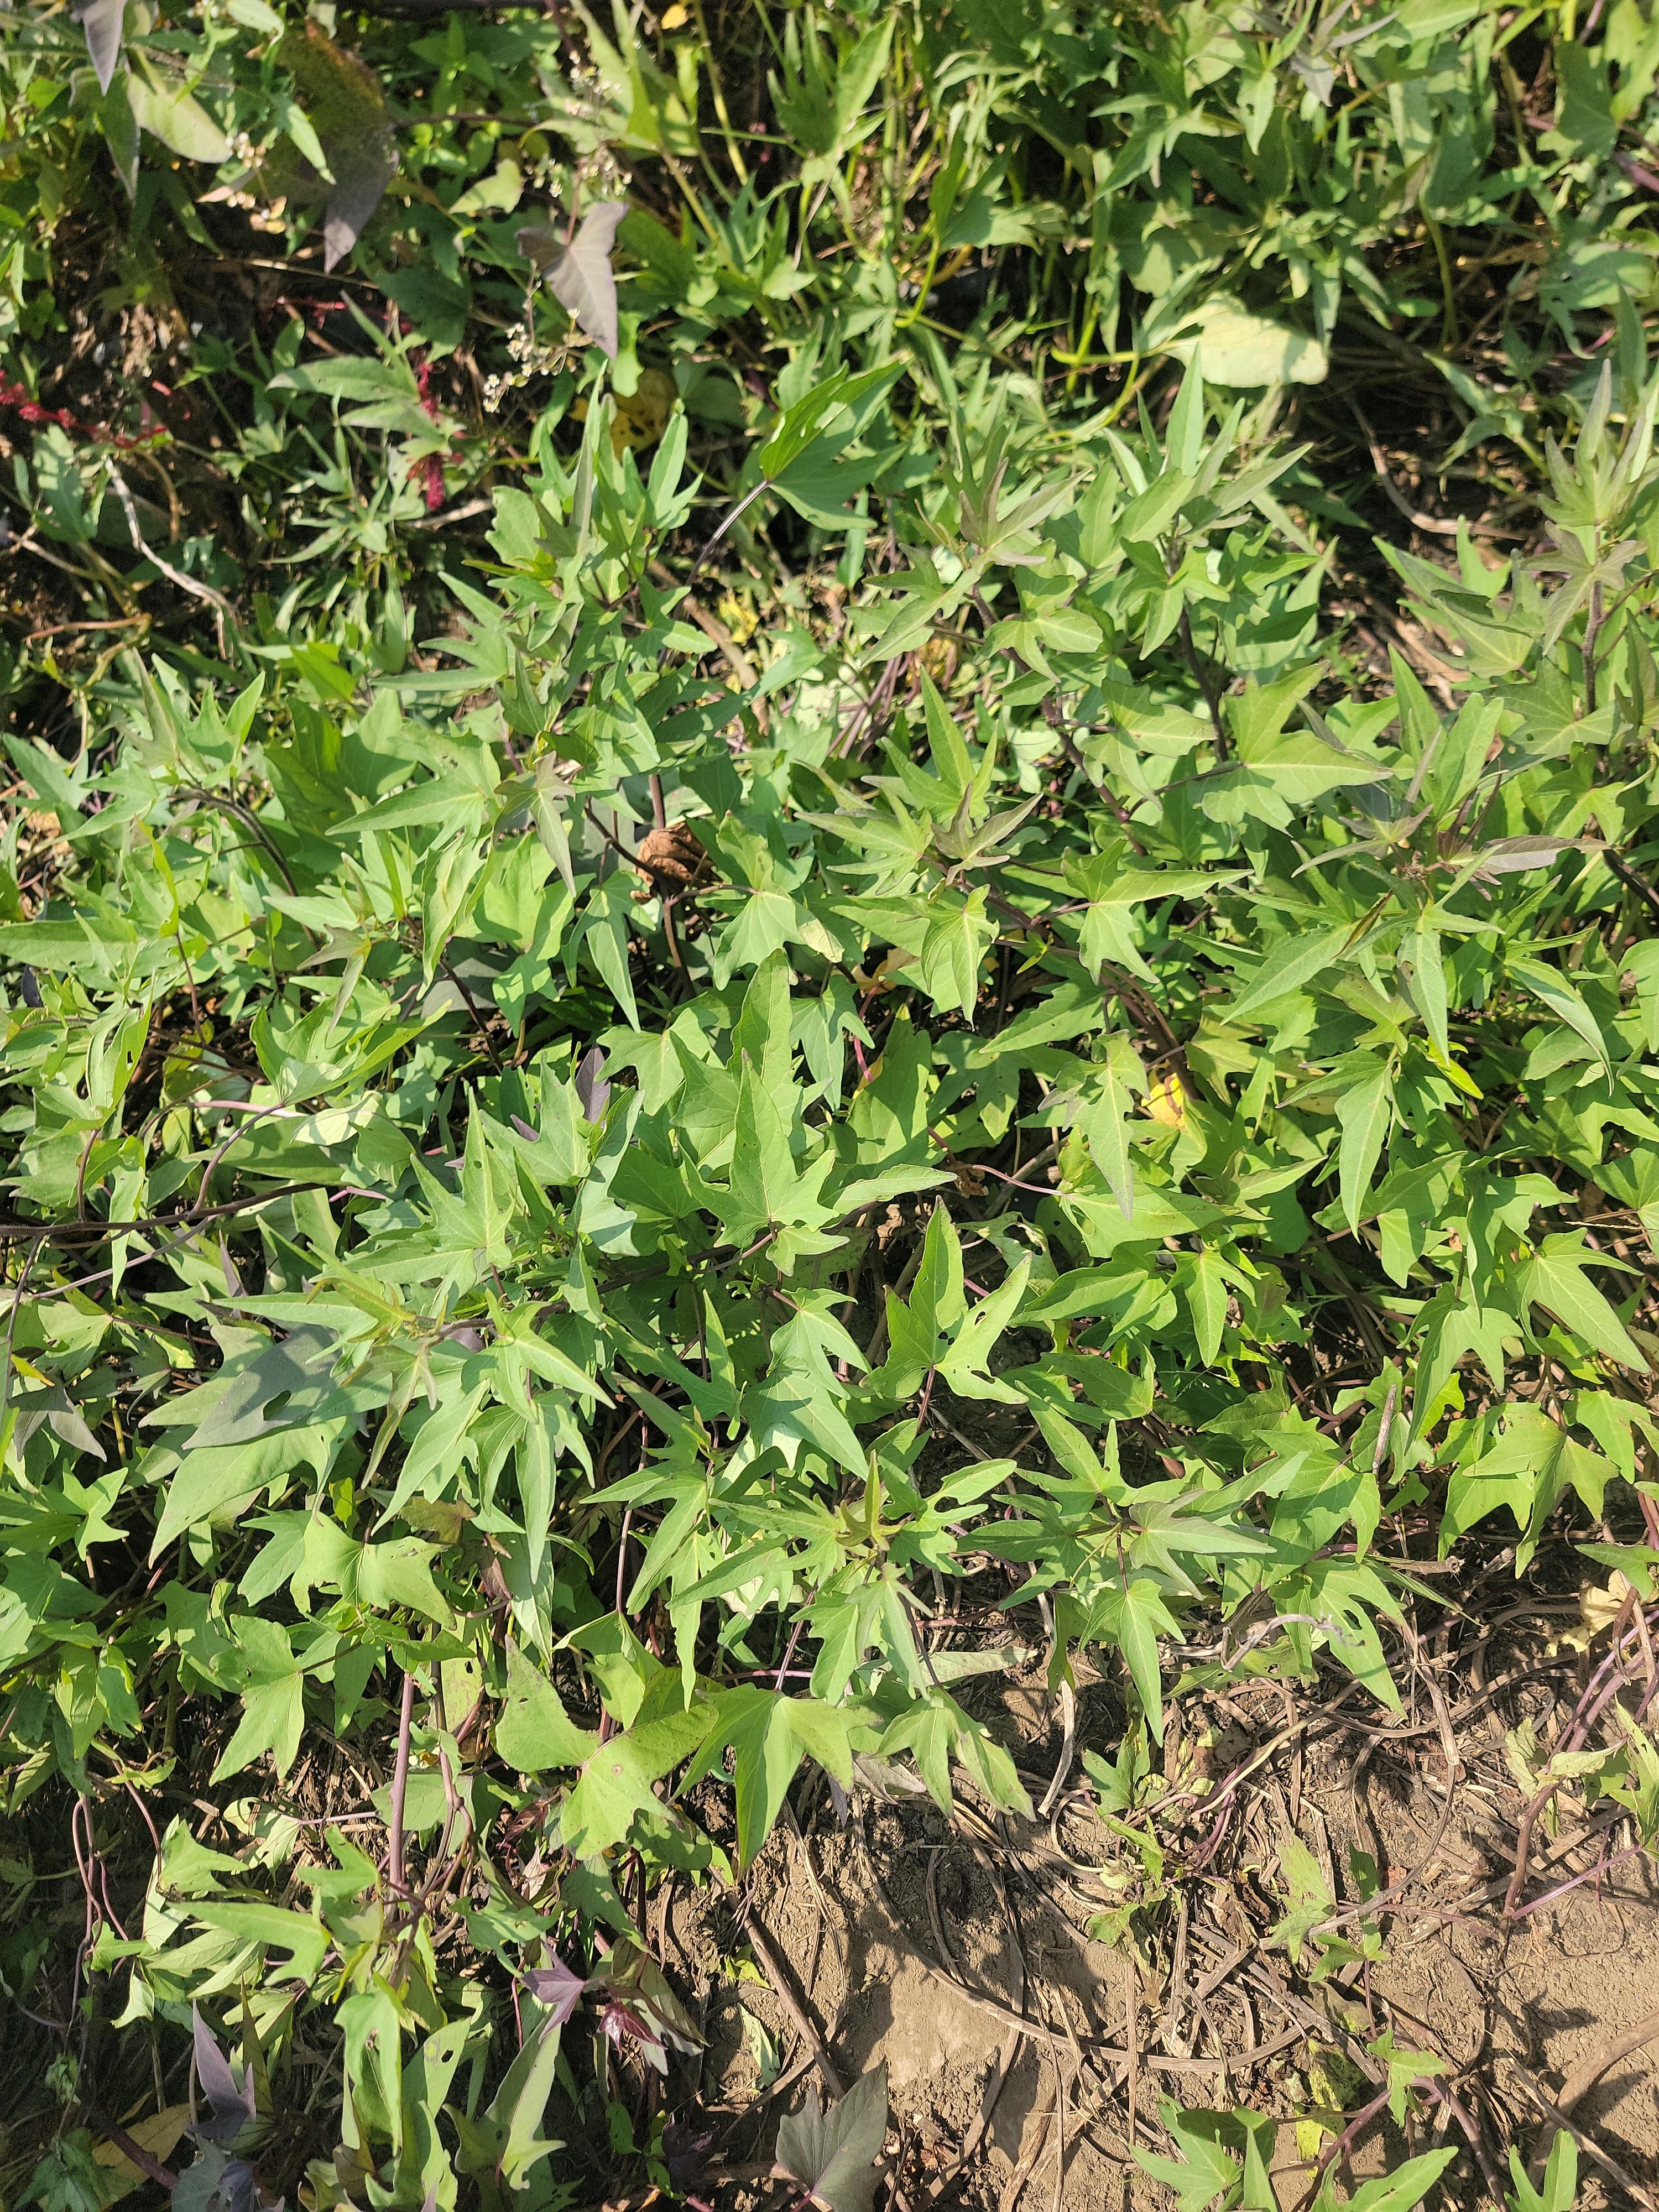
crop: sweet potato
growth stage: flowering
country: Tanzania
